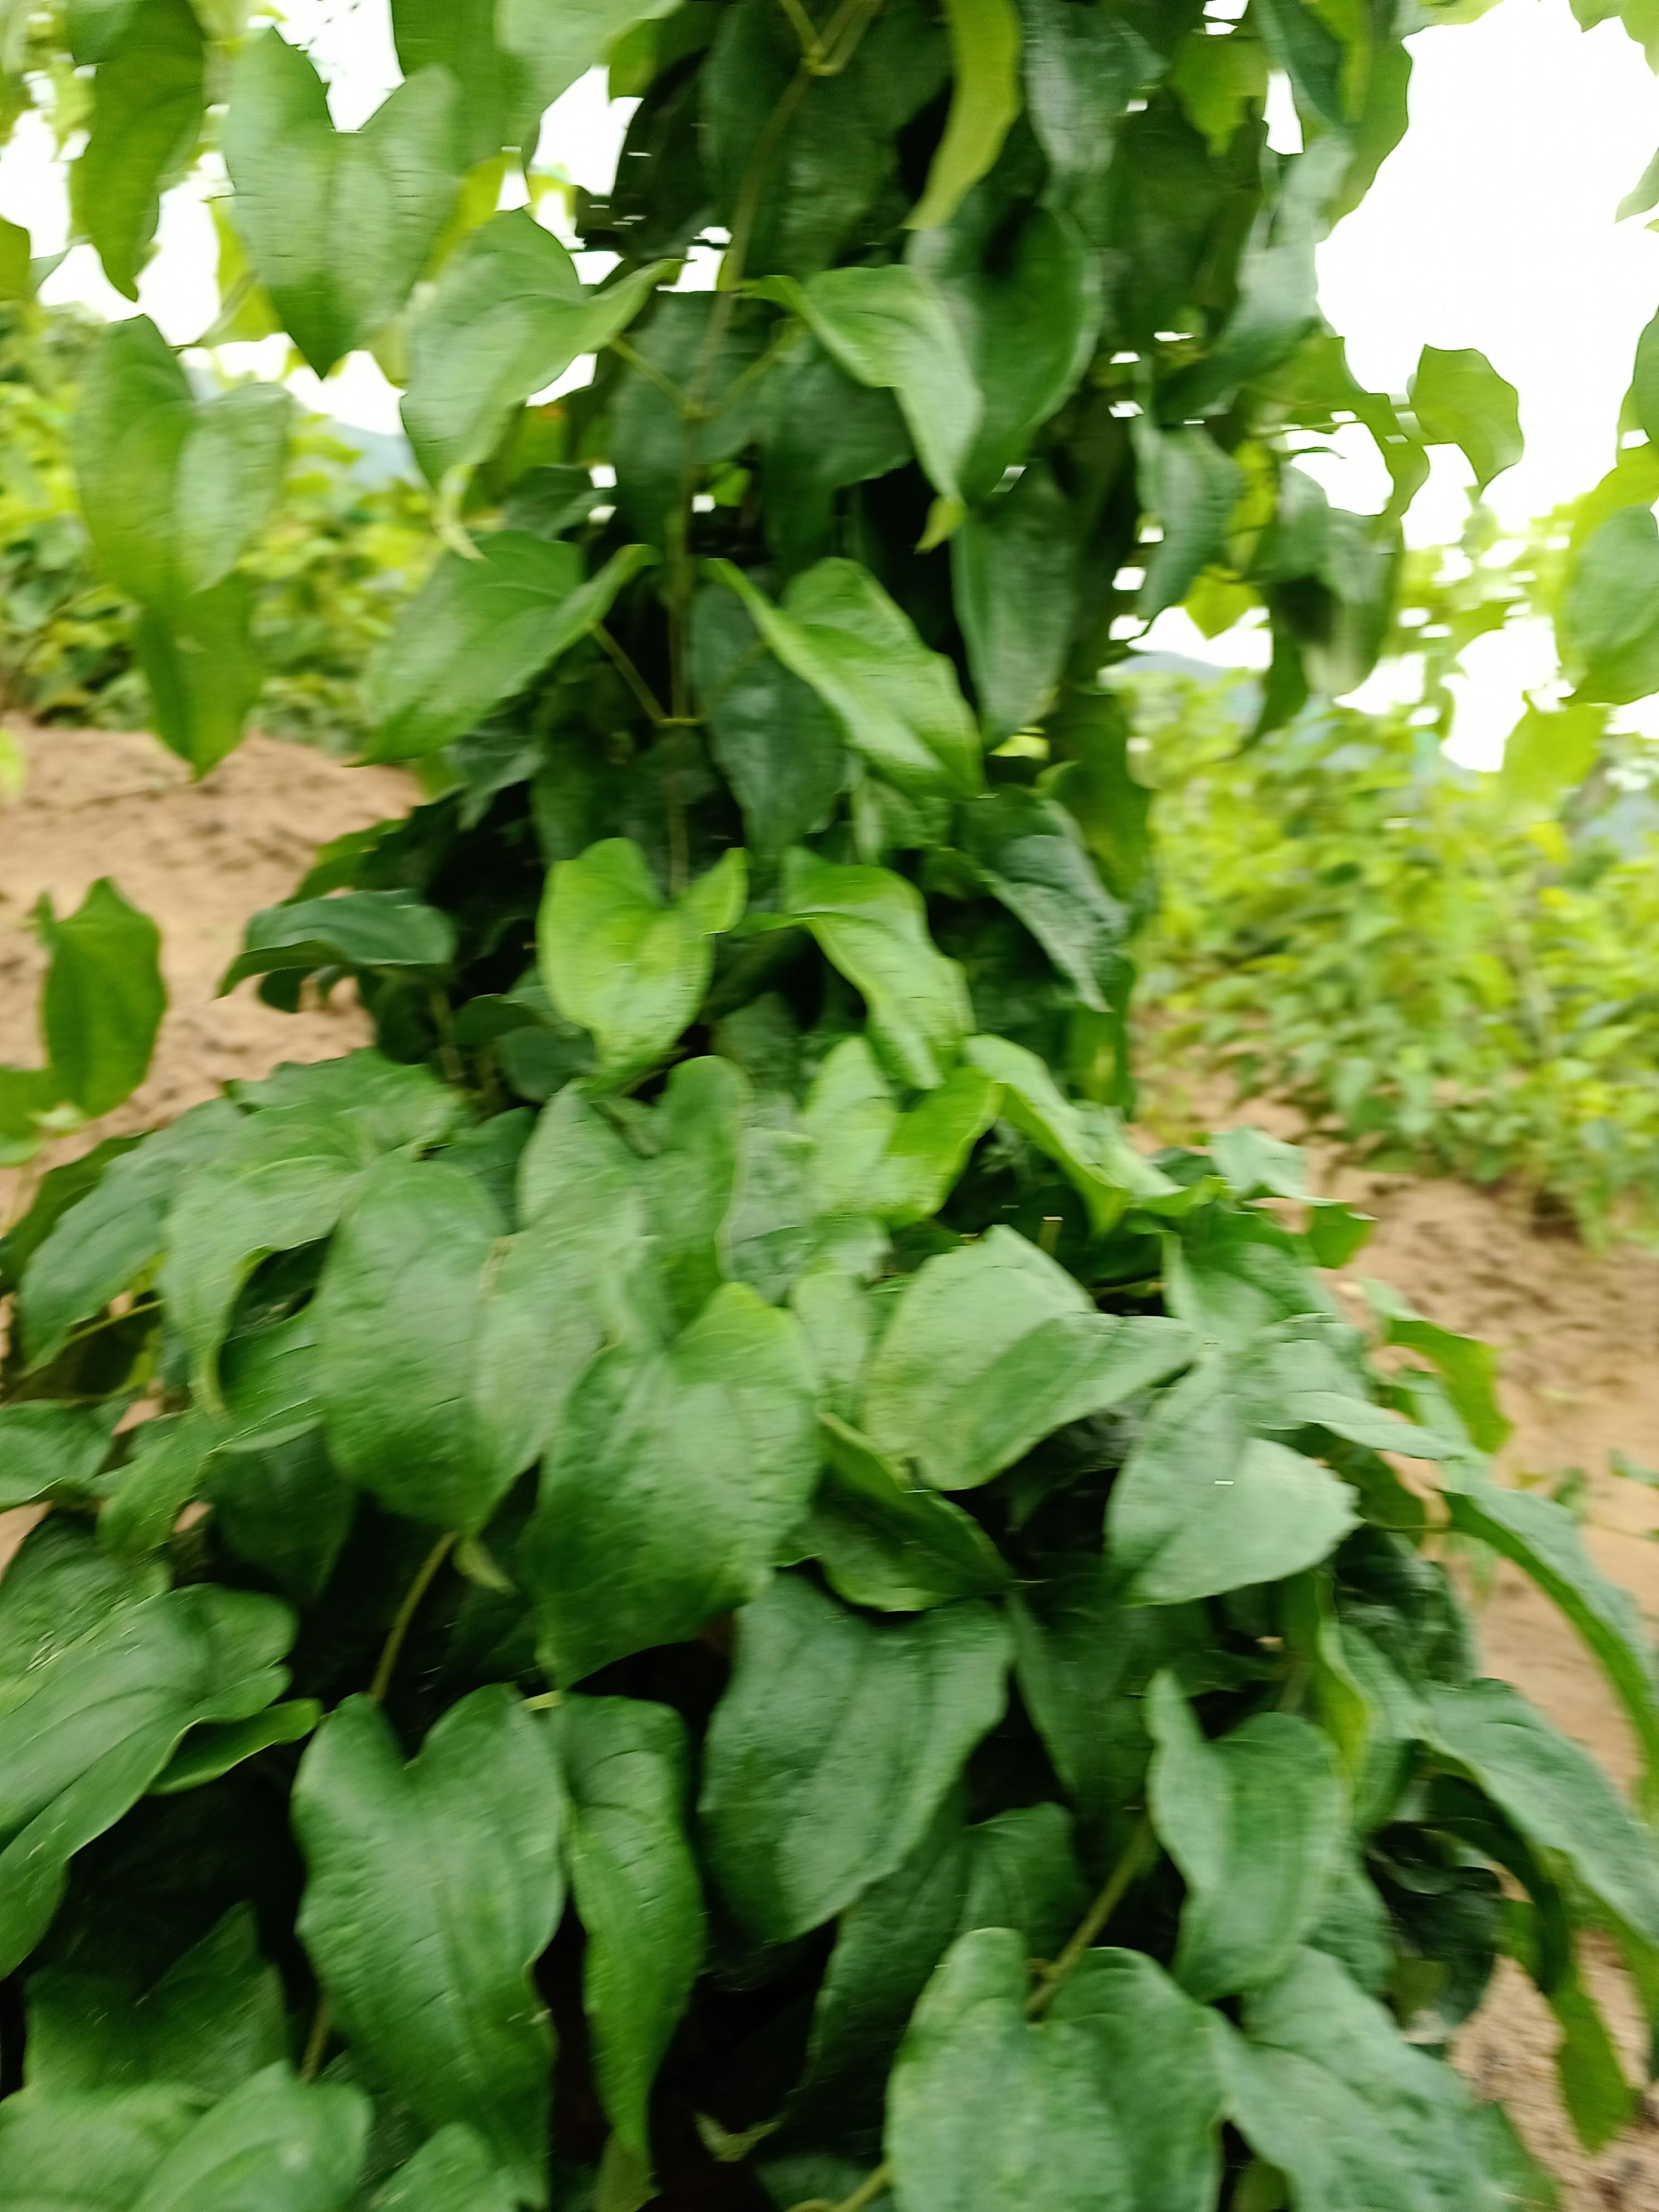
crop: yam
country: Nigeria
